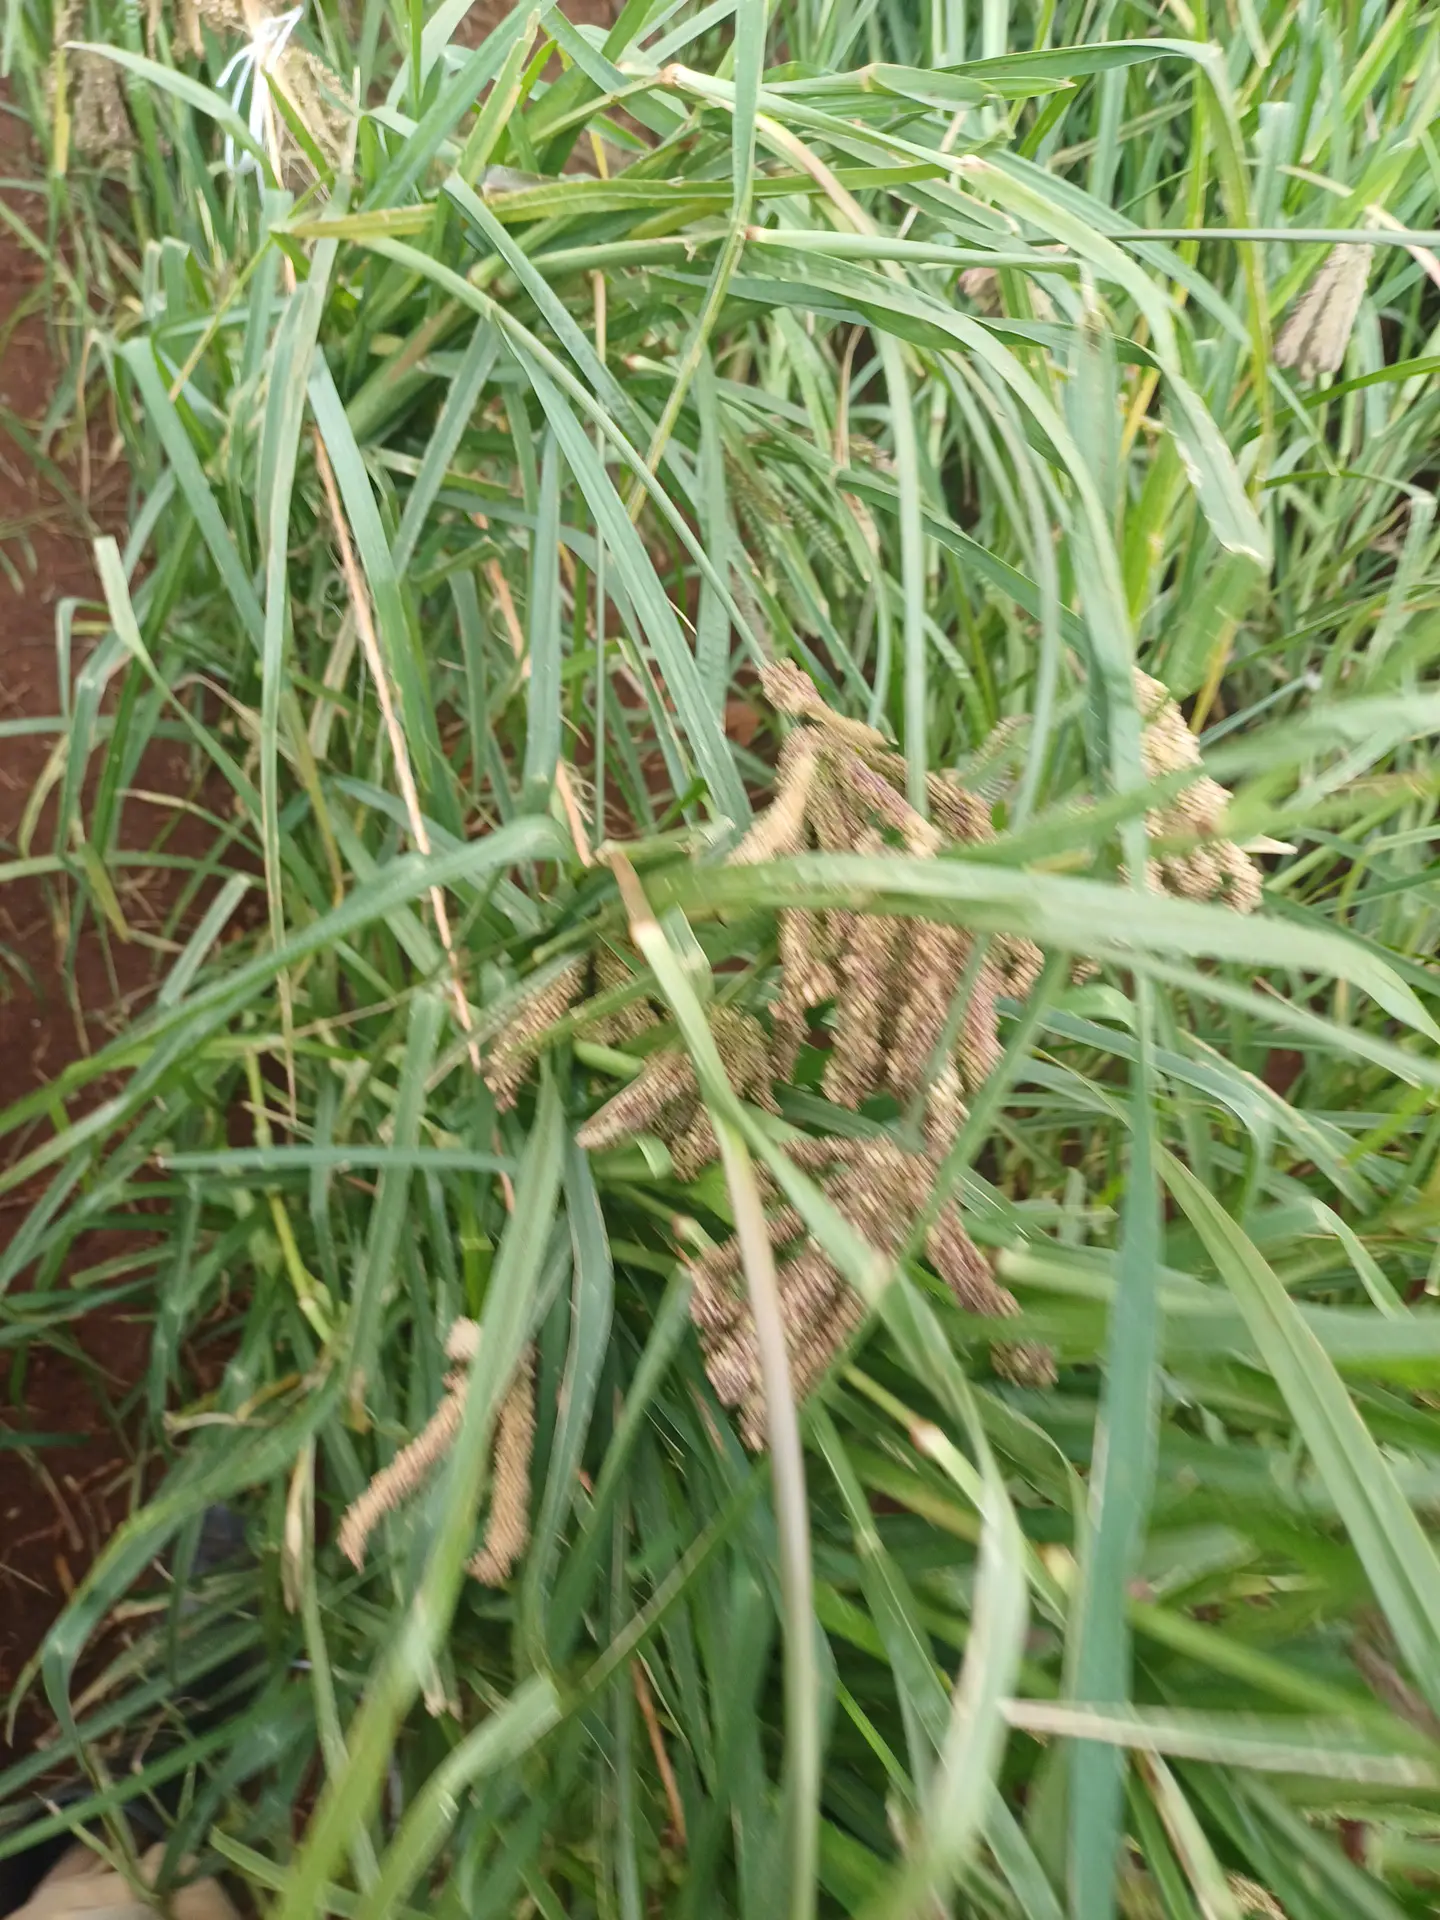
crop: finger millet
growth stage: filling grain
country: Kenya
